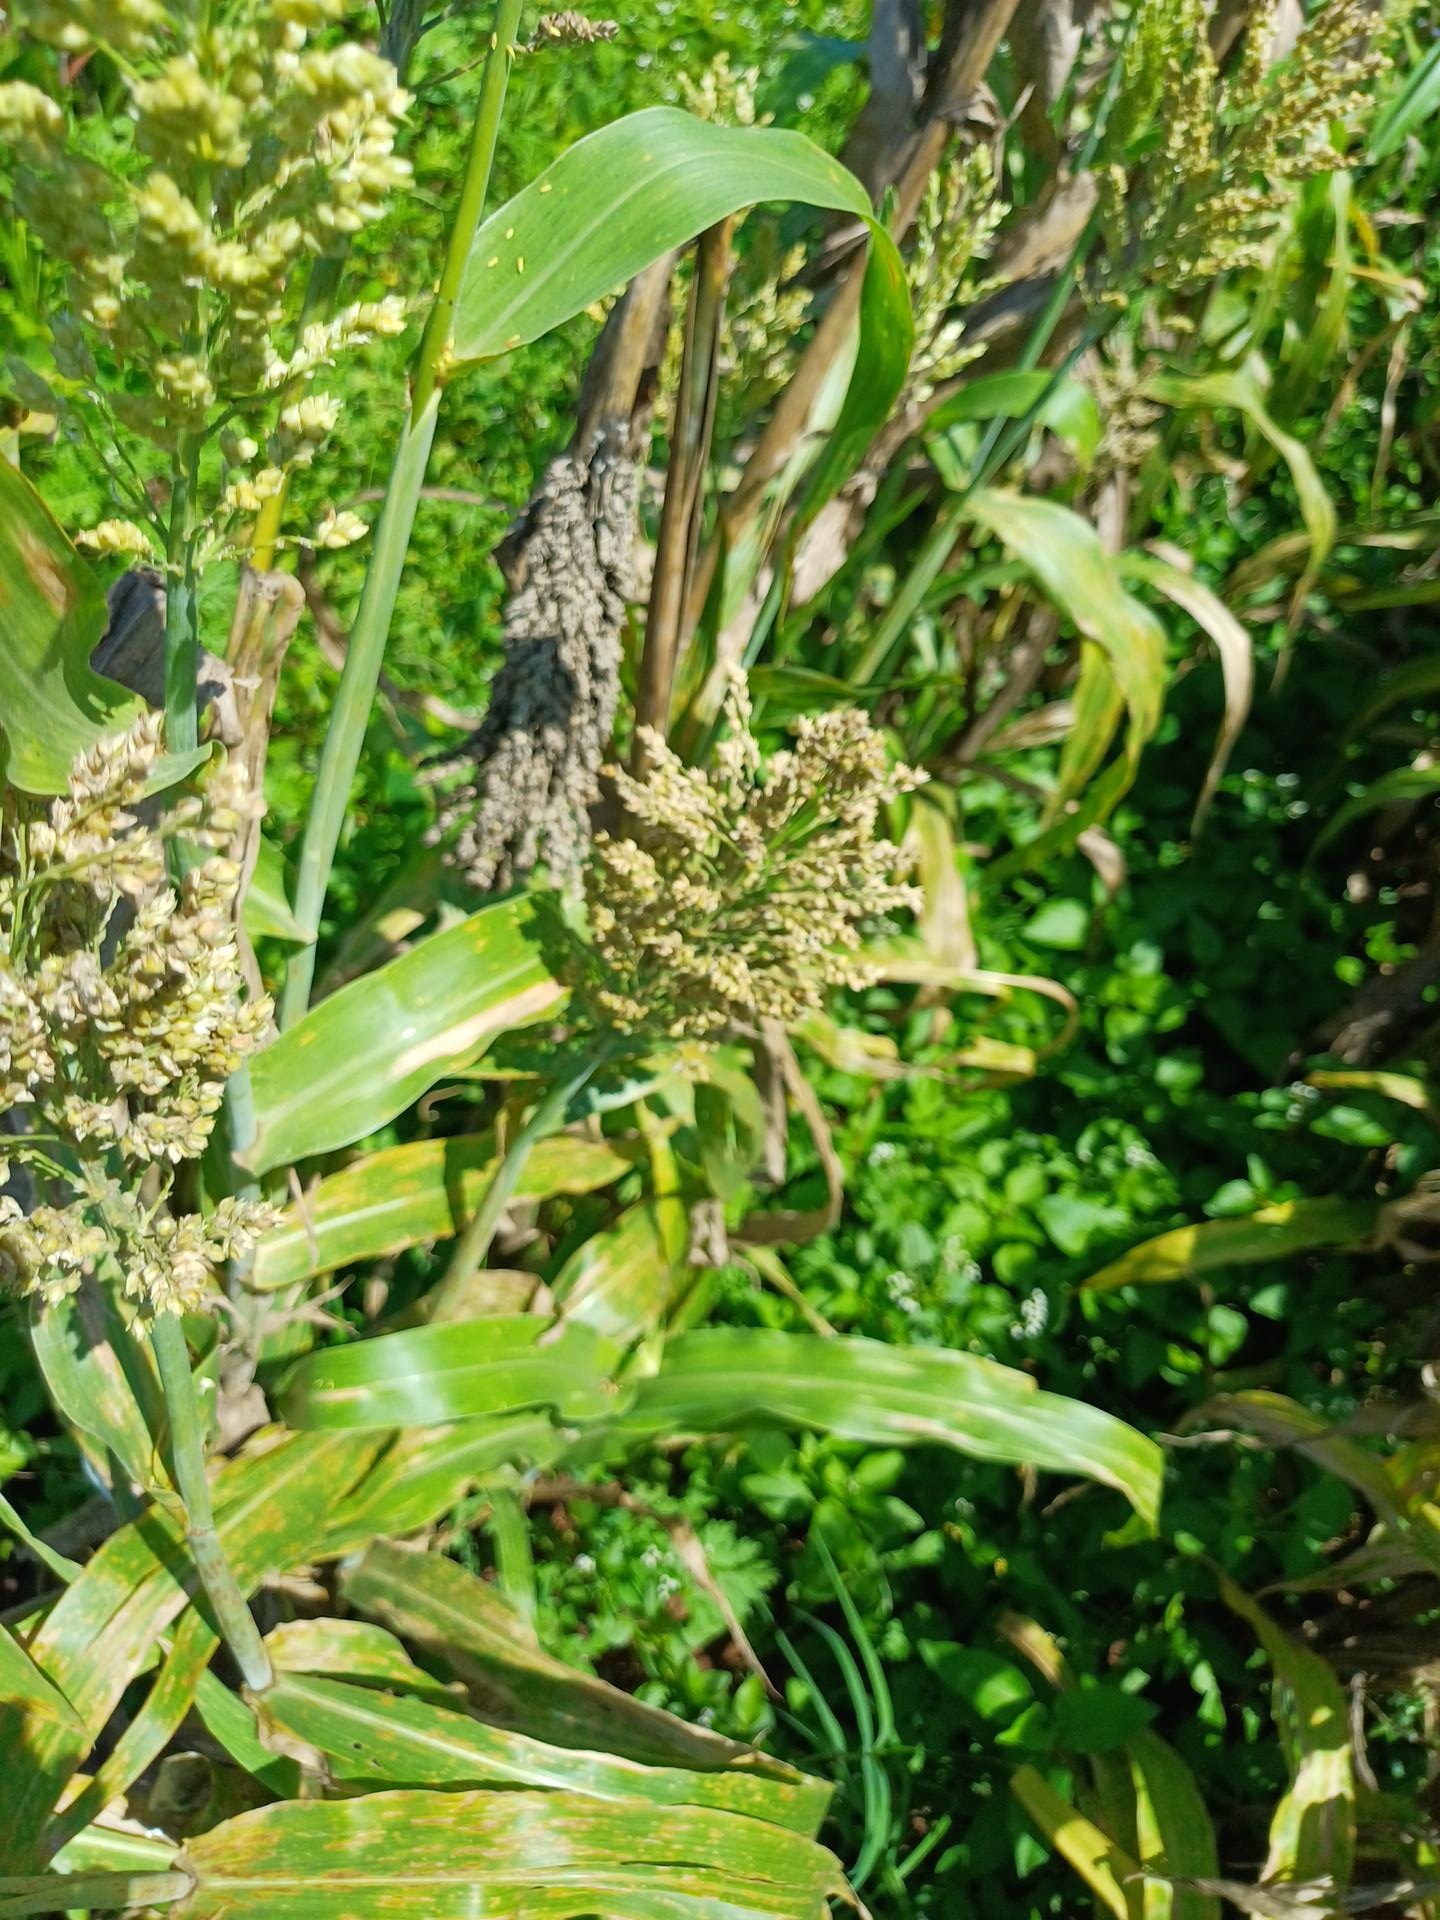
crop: sorghum
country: Kenya
